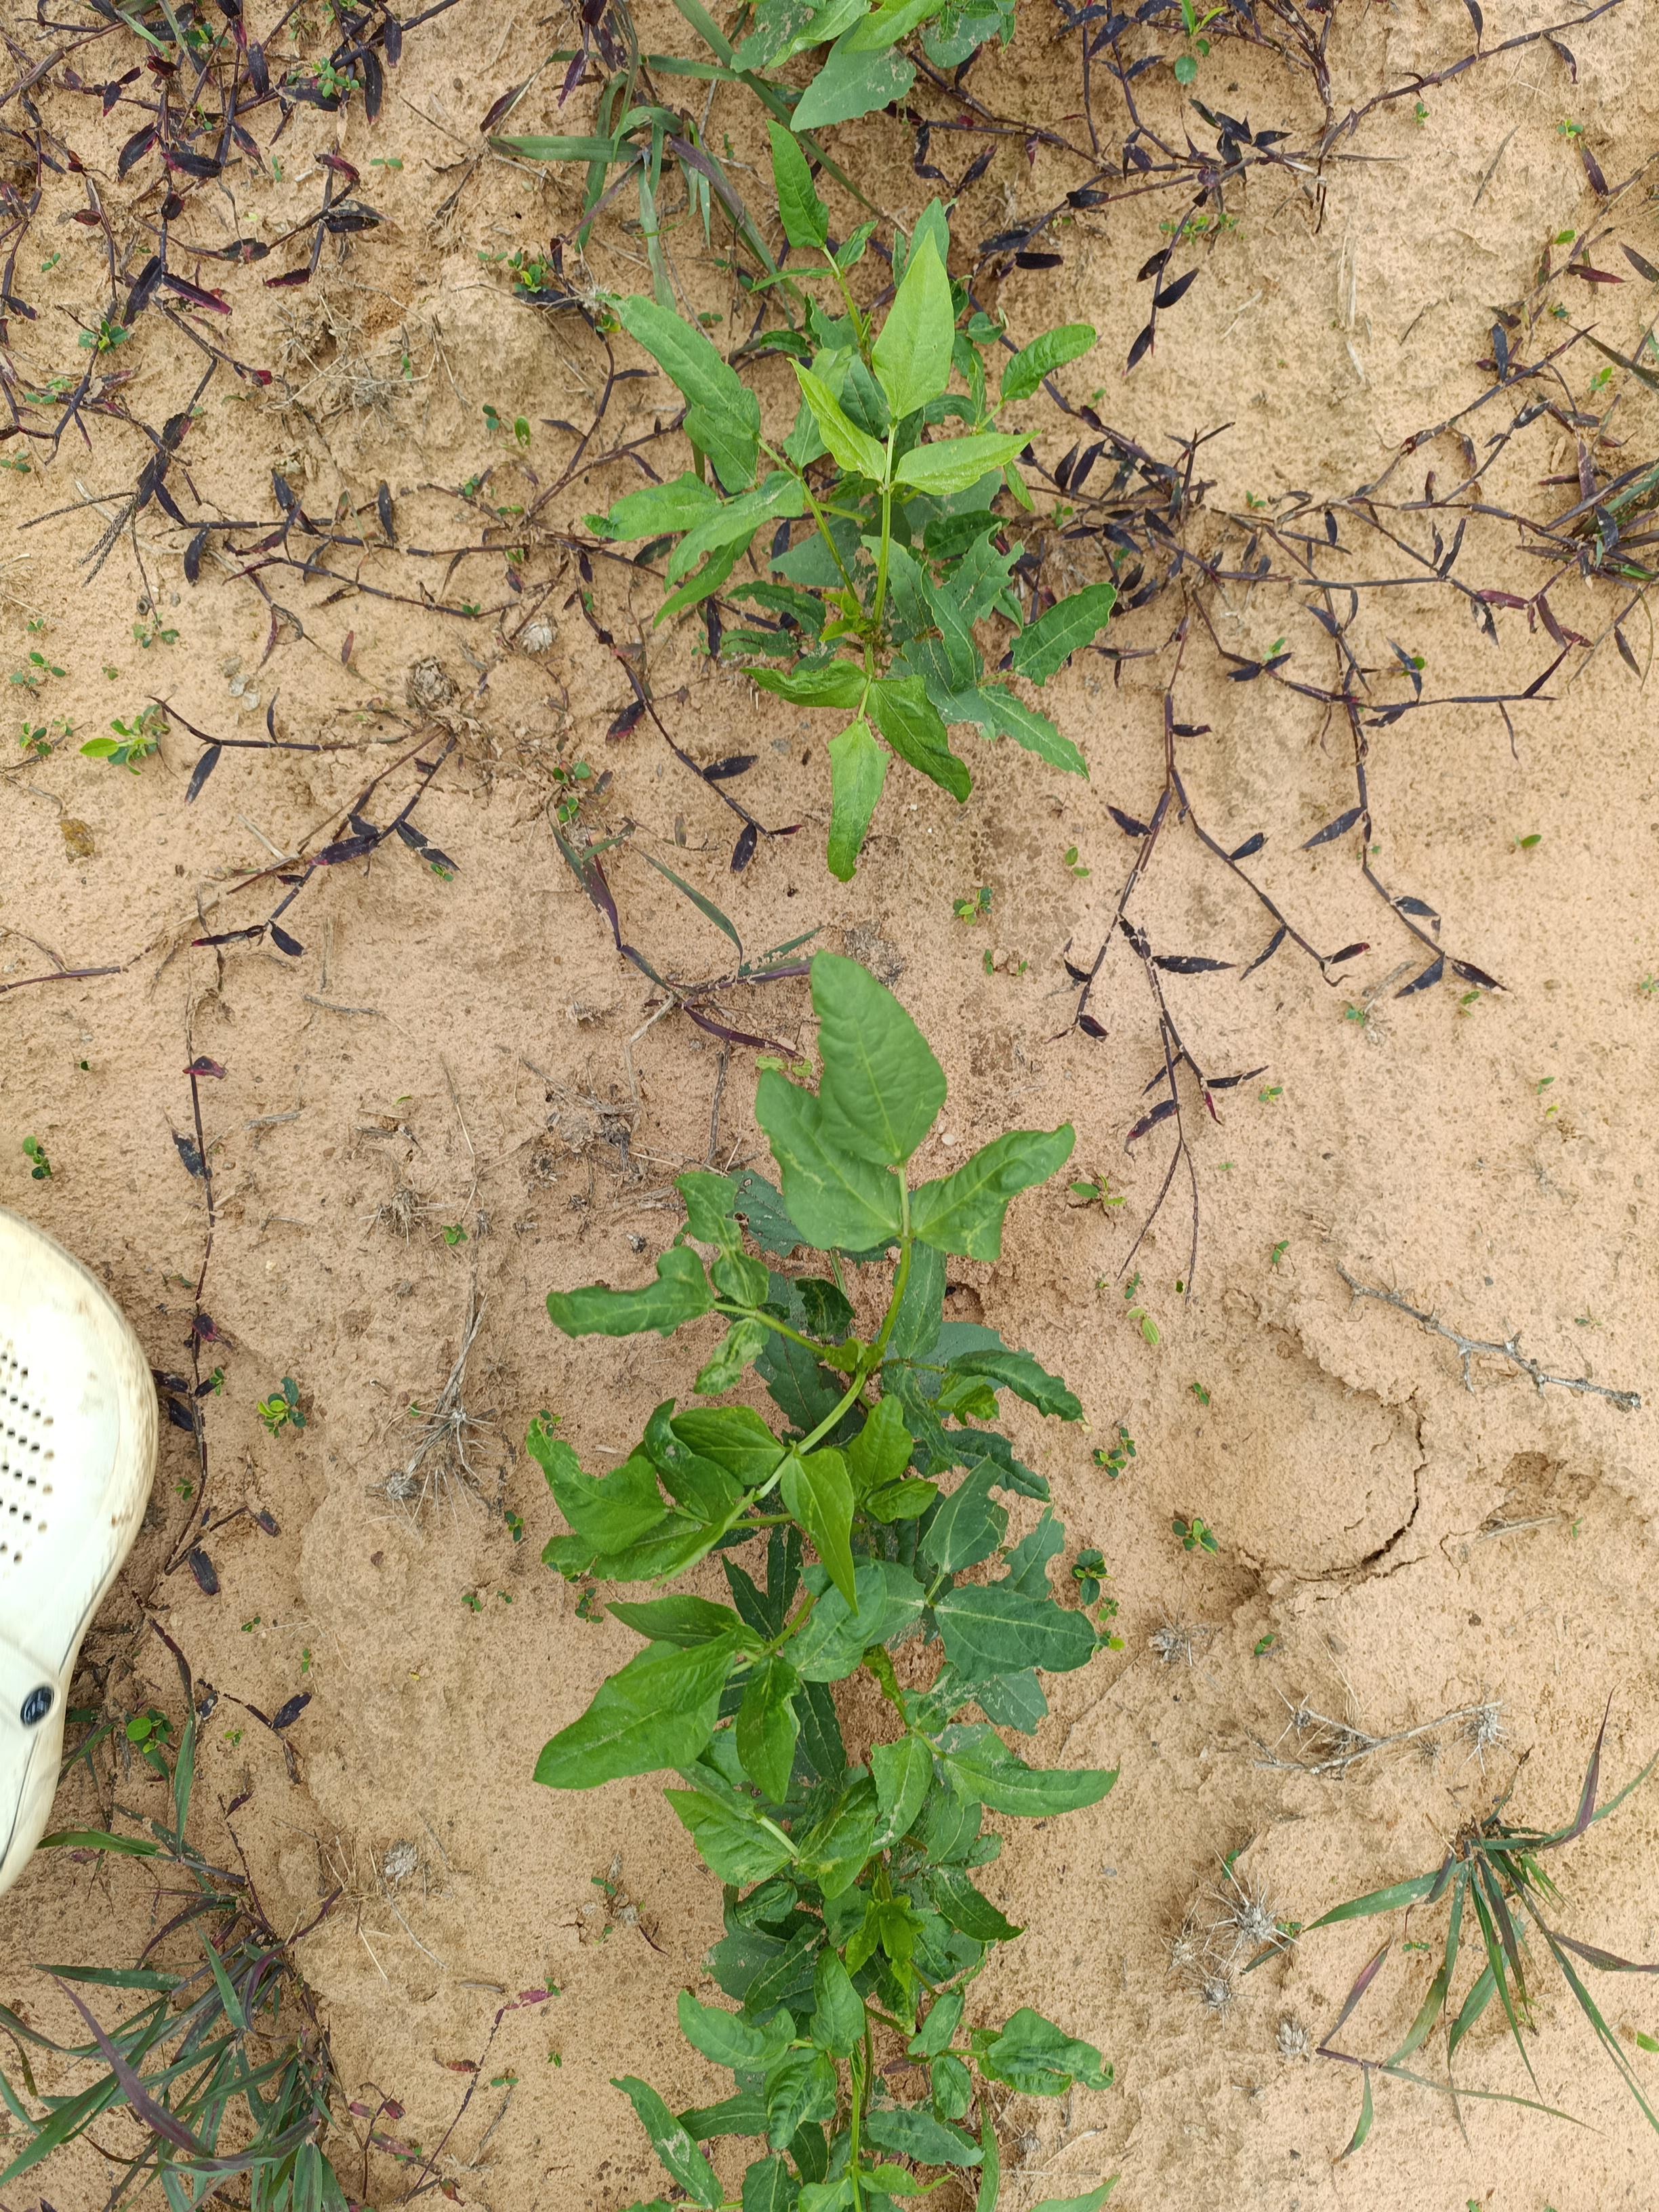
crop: cowpea
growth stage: emergence
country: Nigeria
